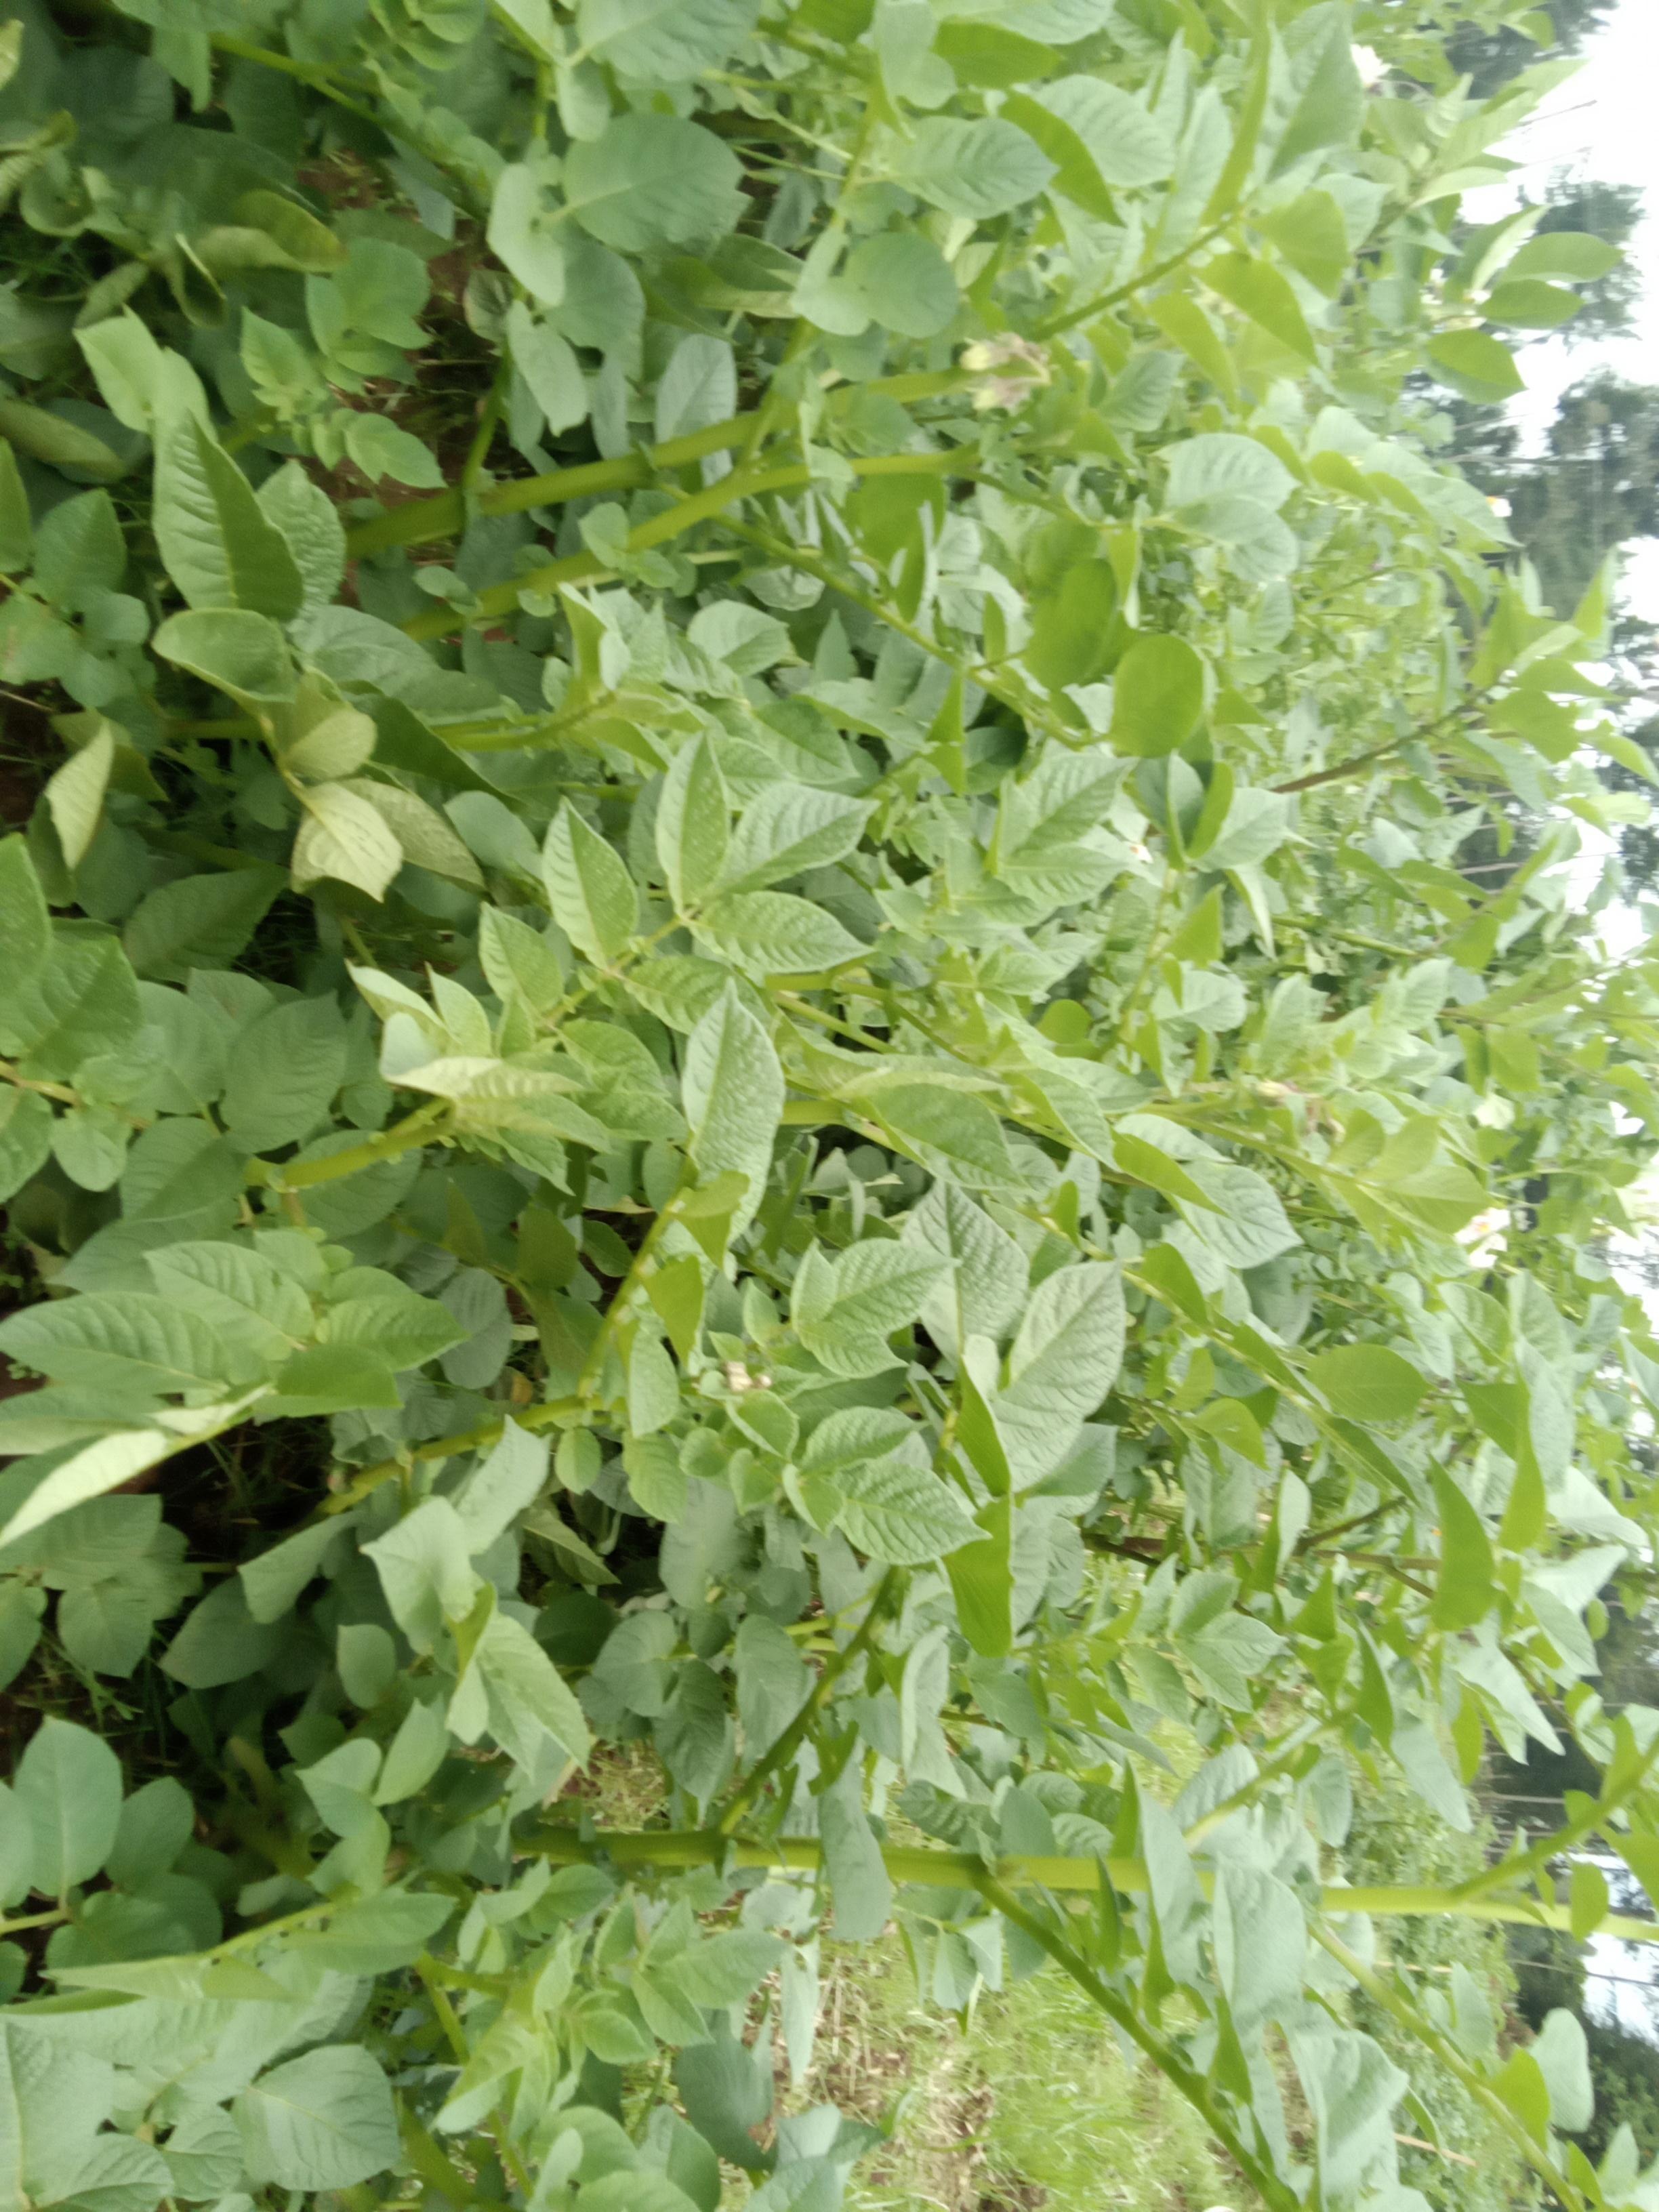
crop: potato
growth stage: flowering
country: Kenya
